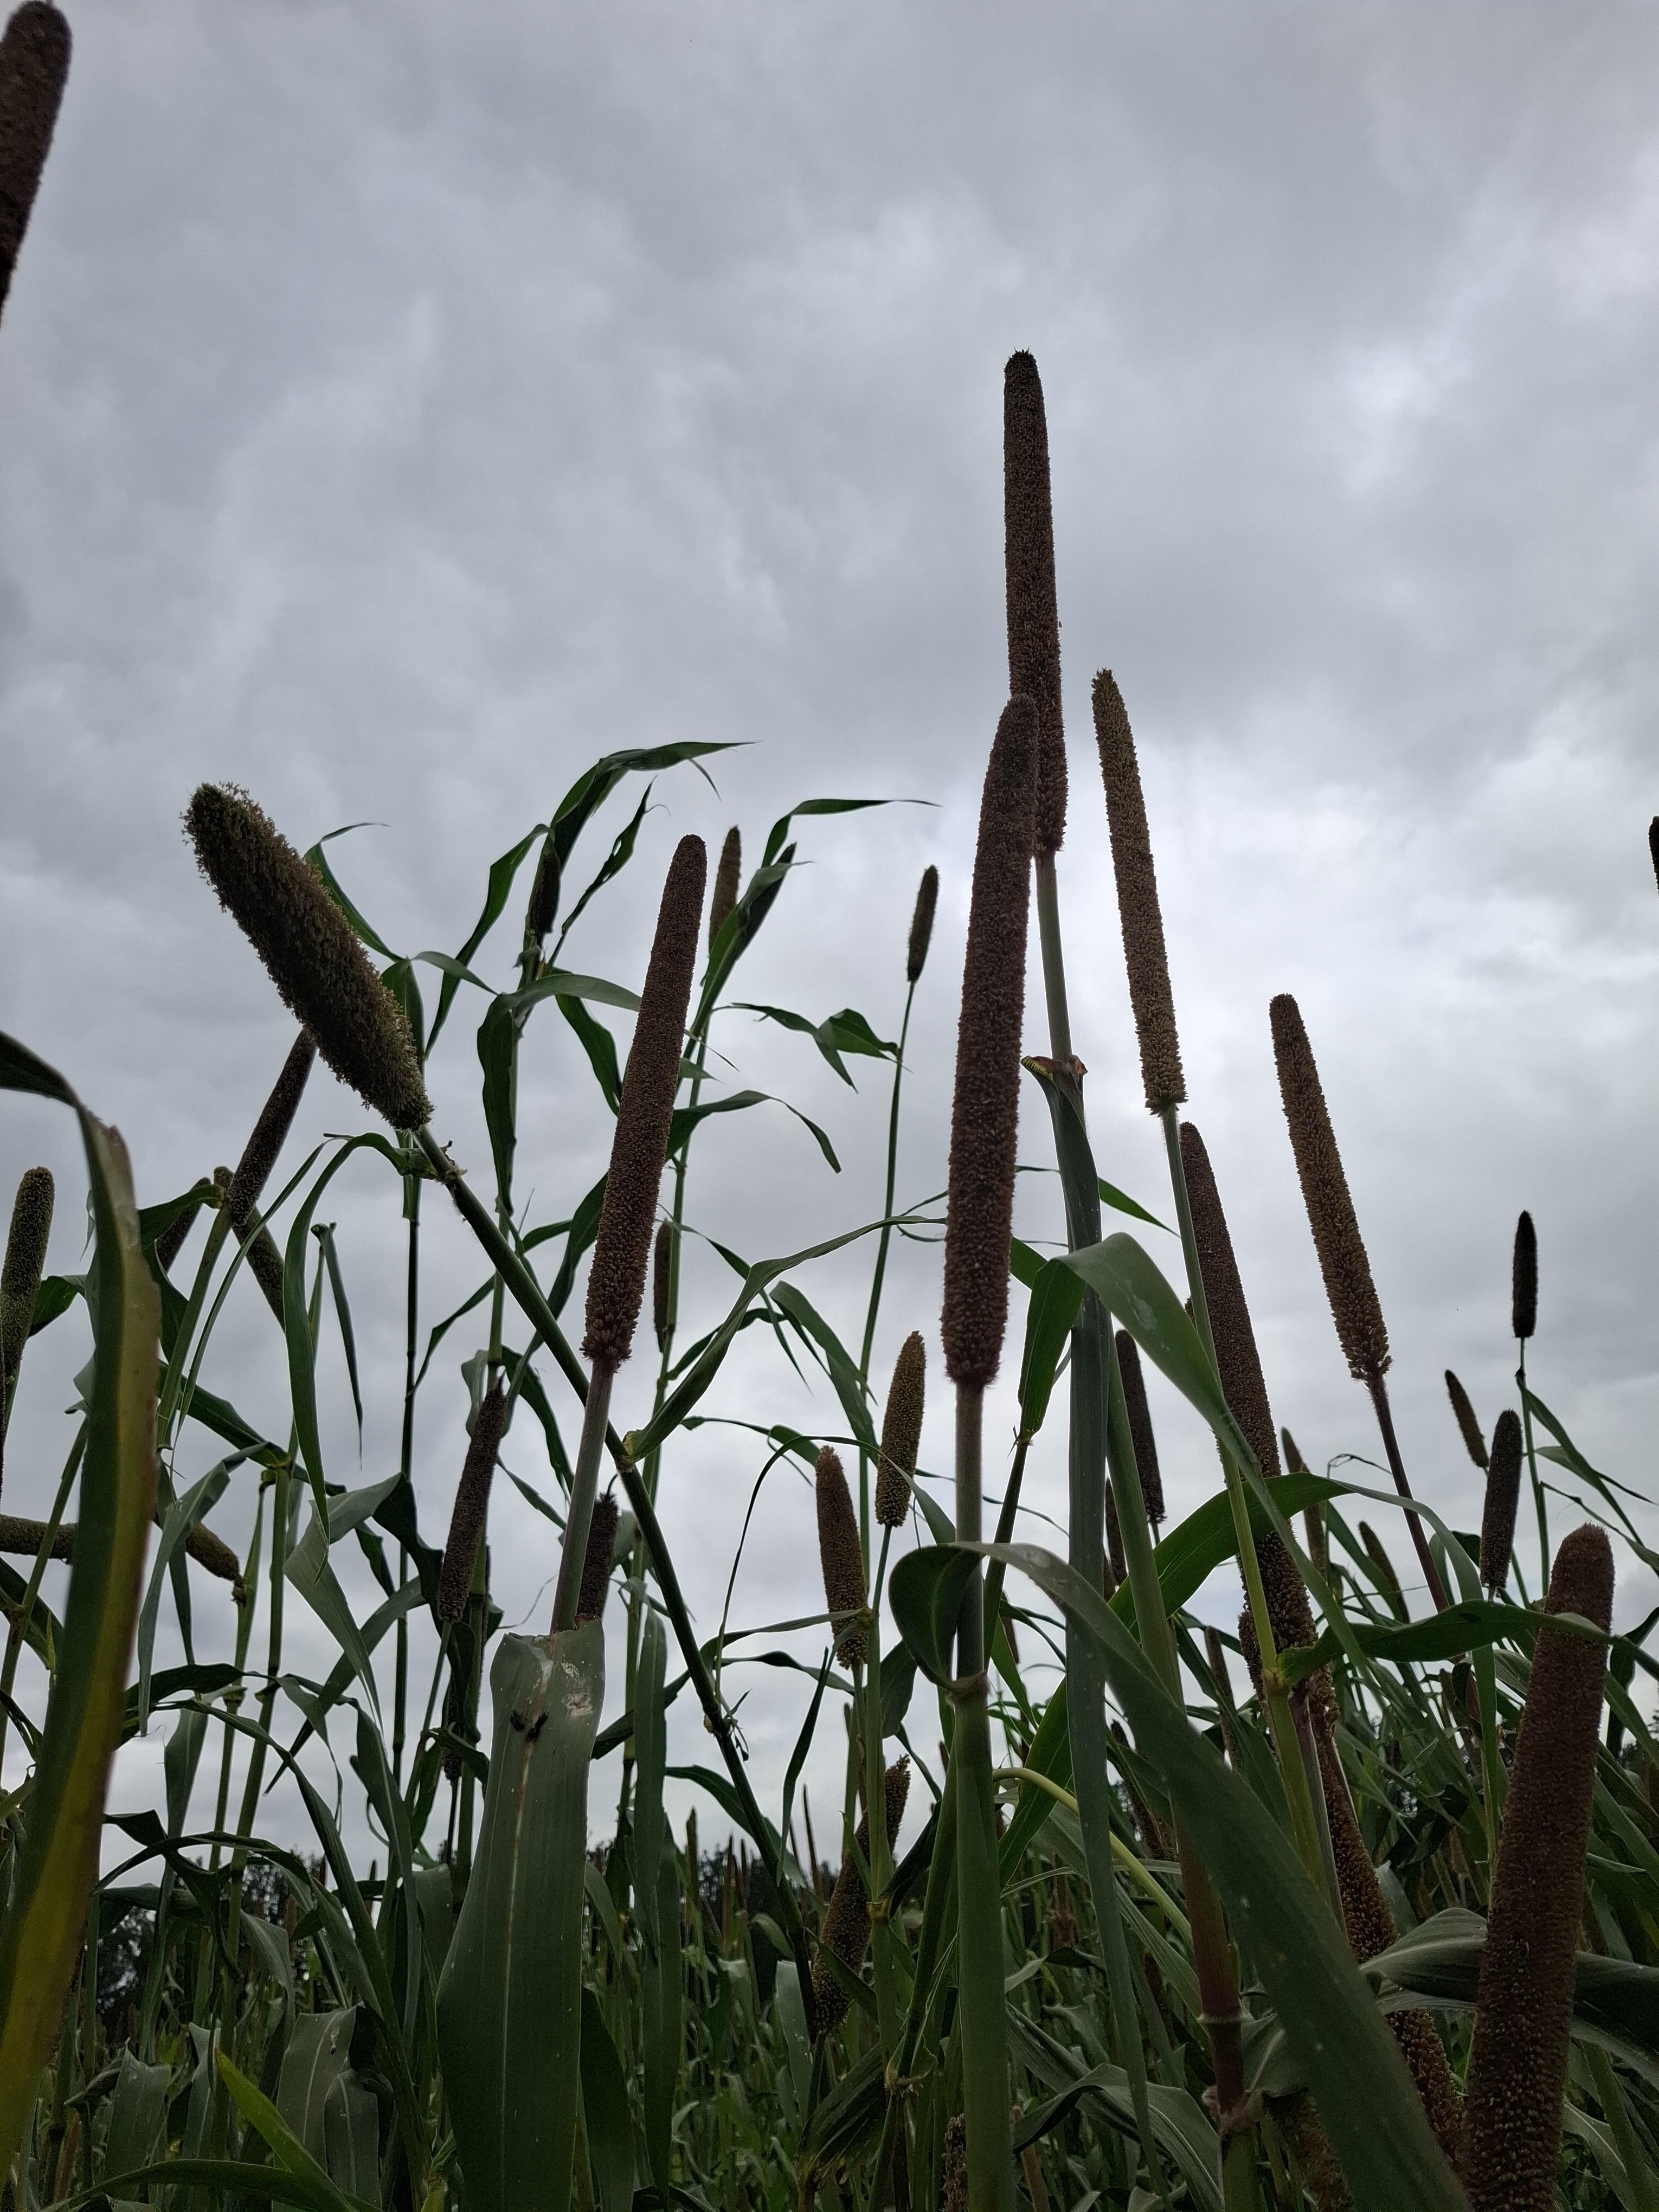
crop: pearl millet
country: Tanzania
